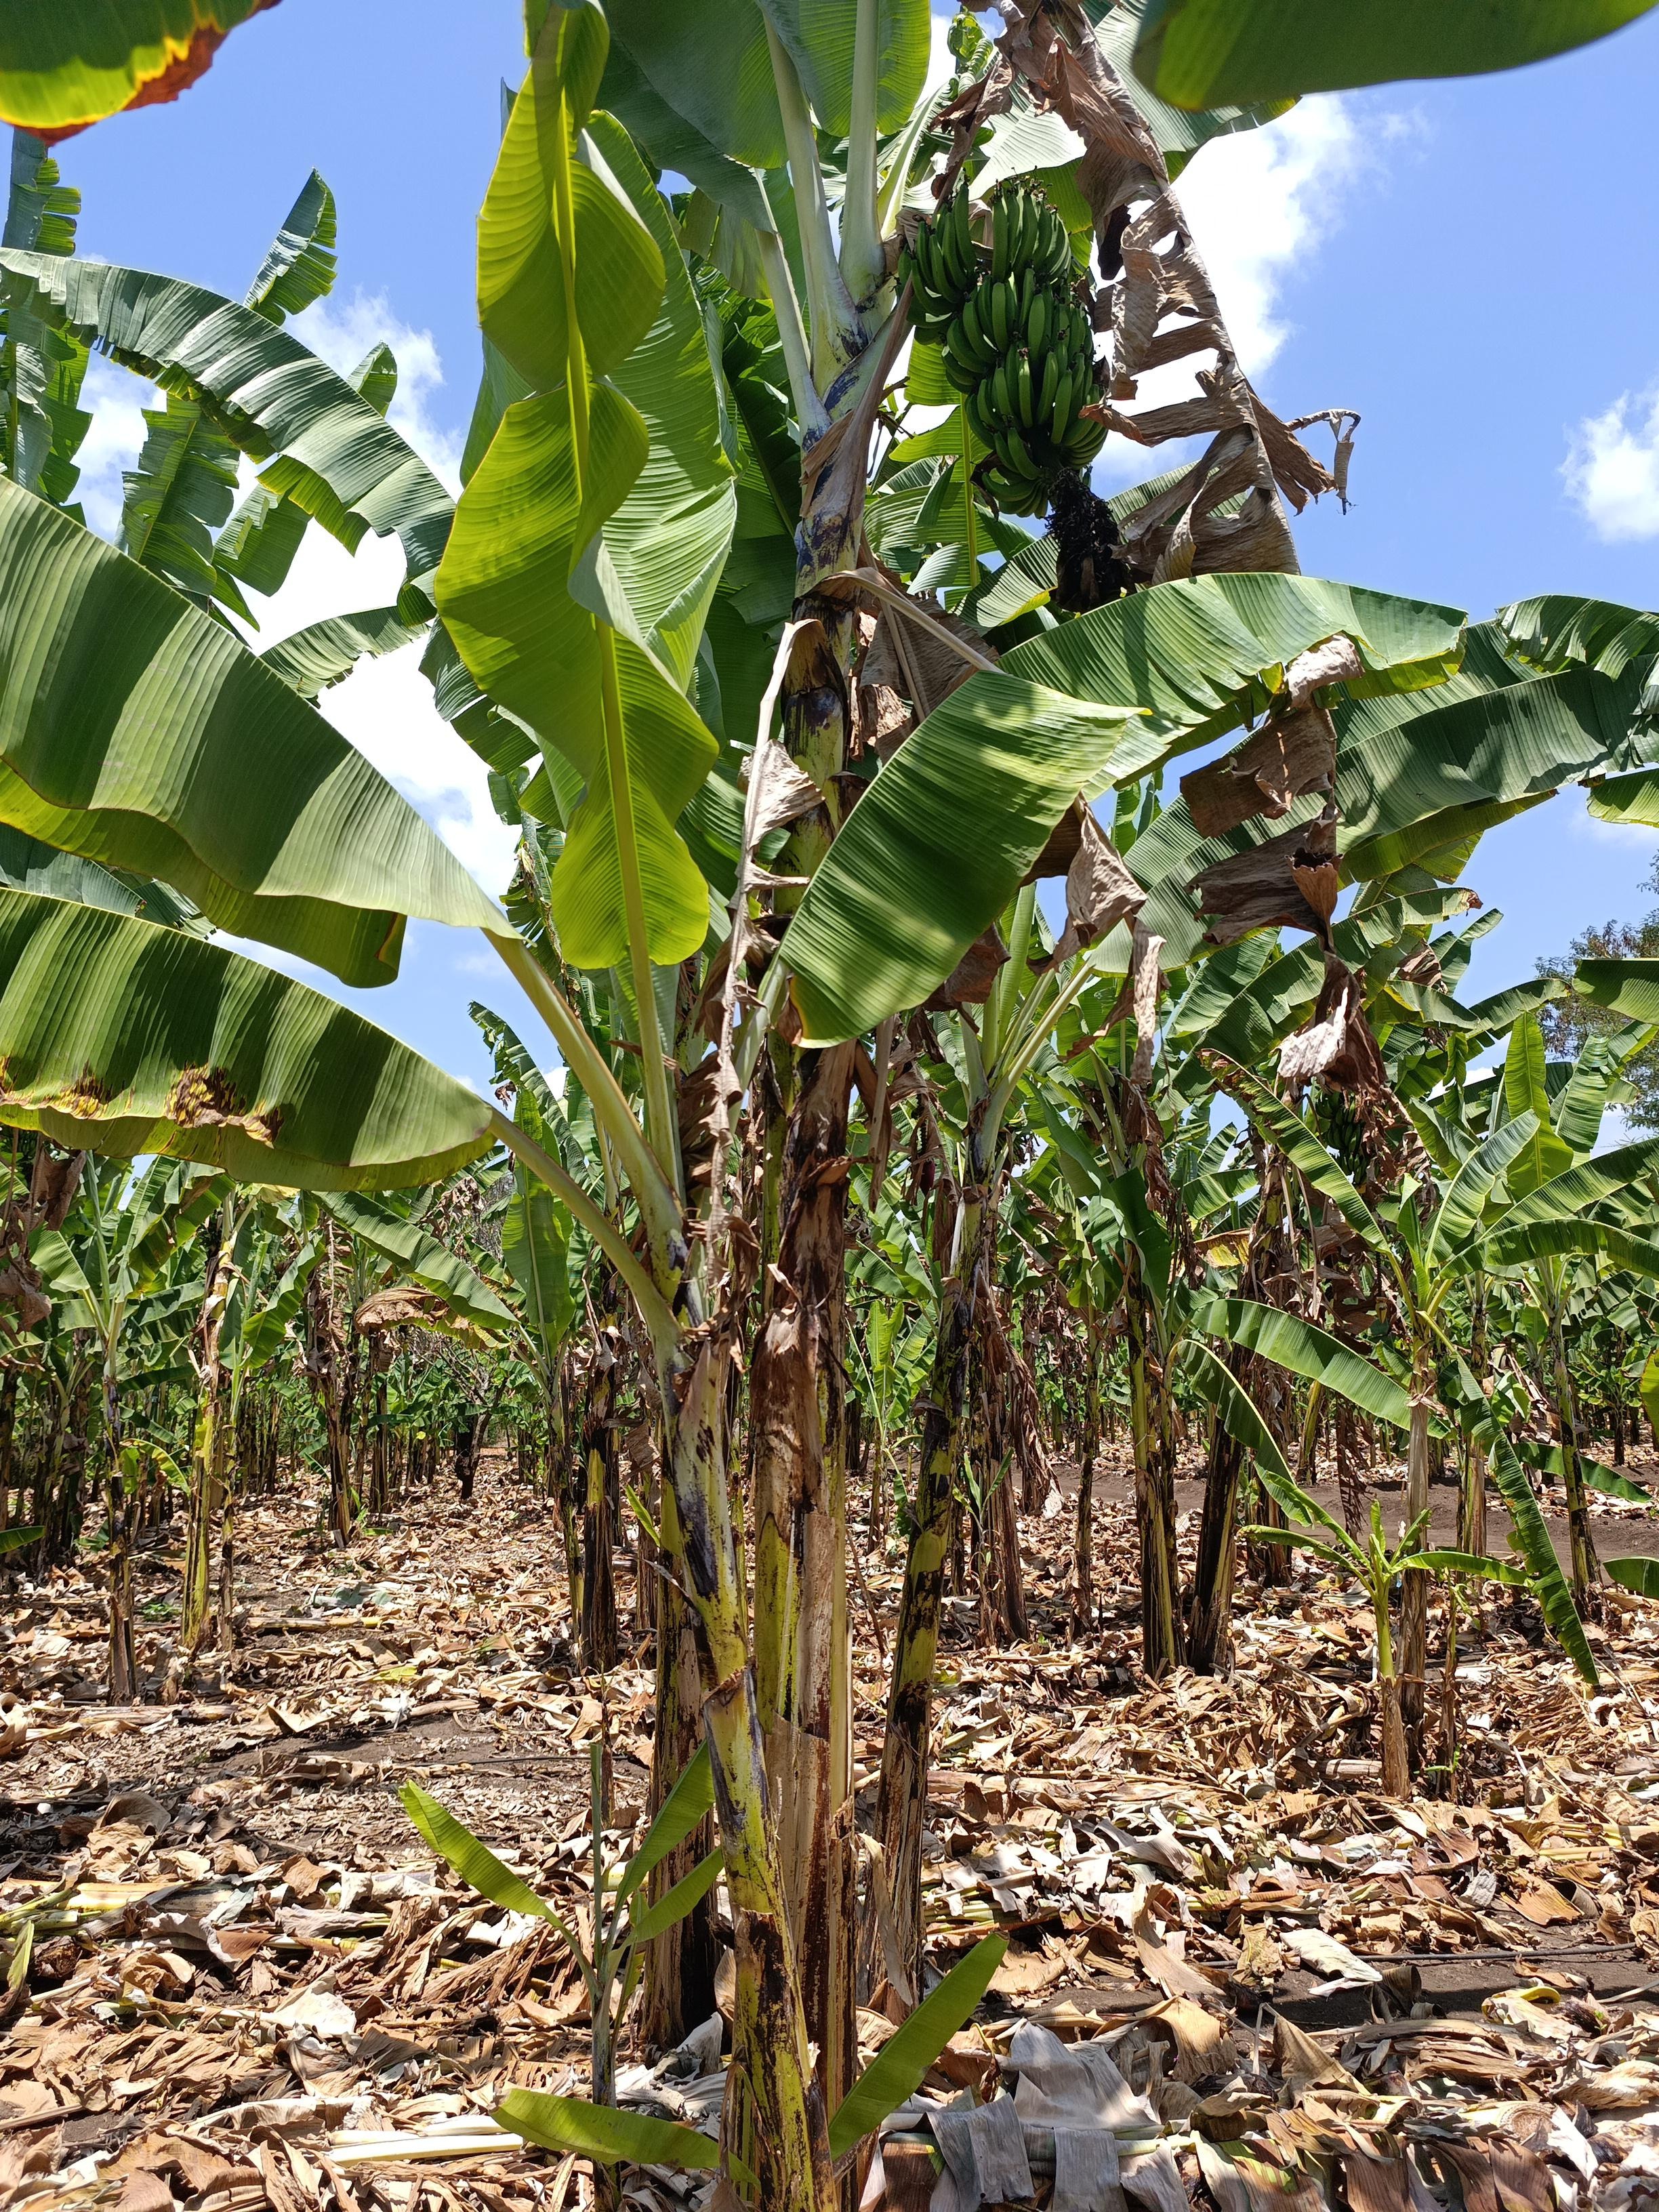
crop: banana
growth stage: development fruit
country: Tanzania
